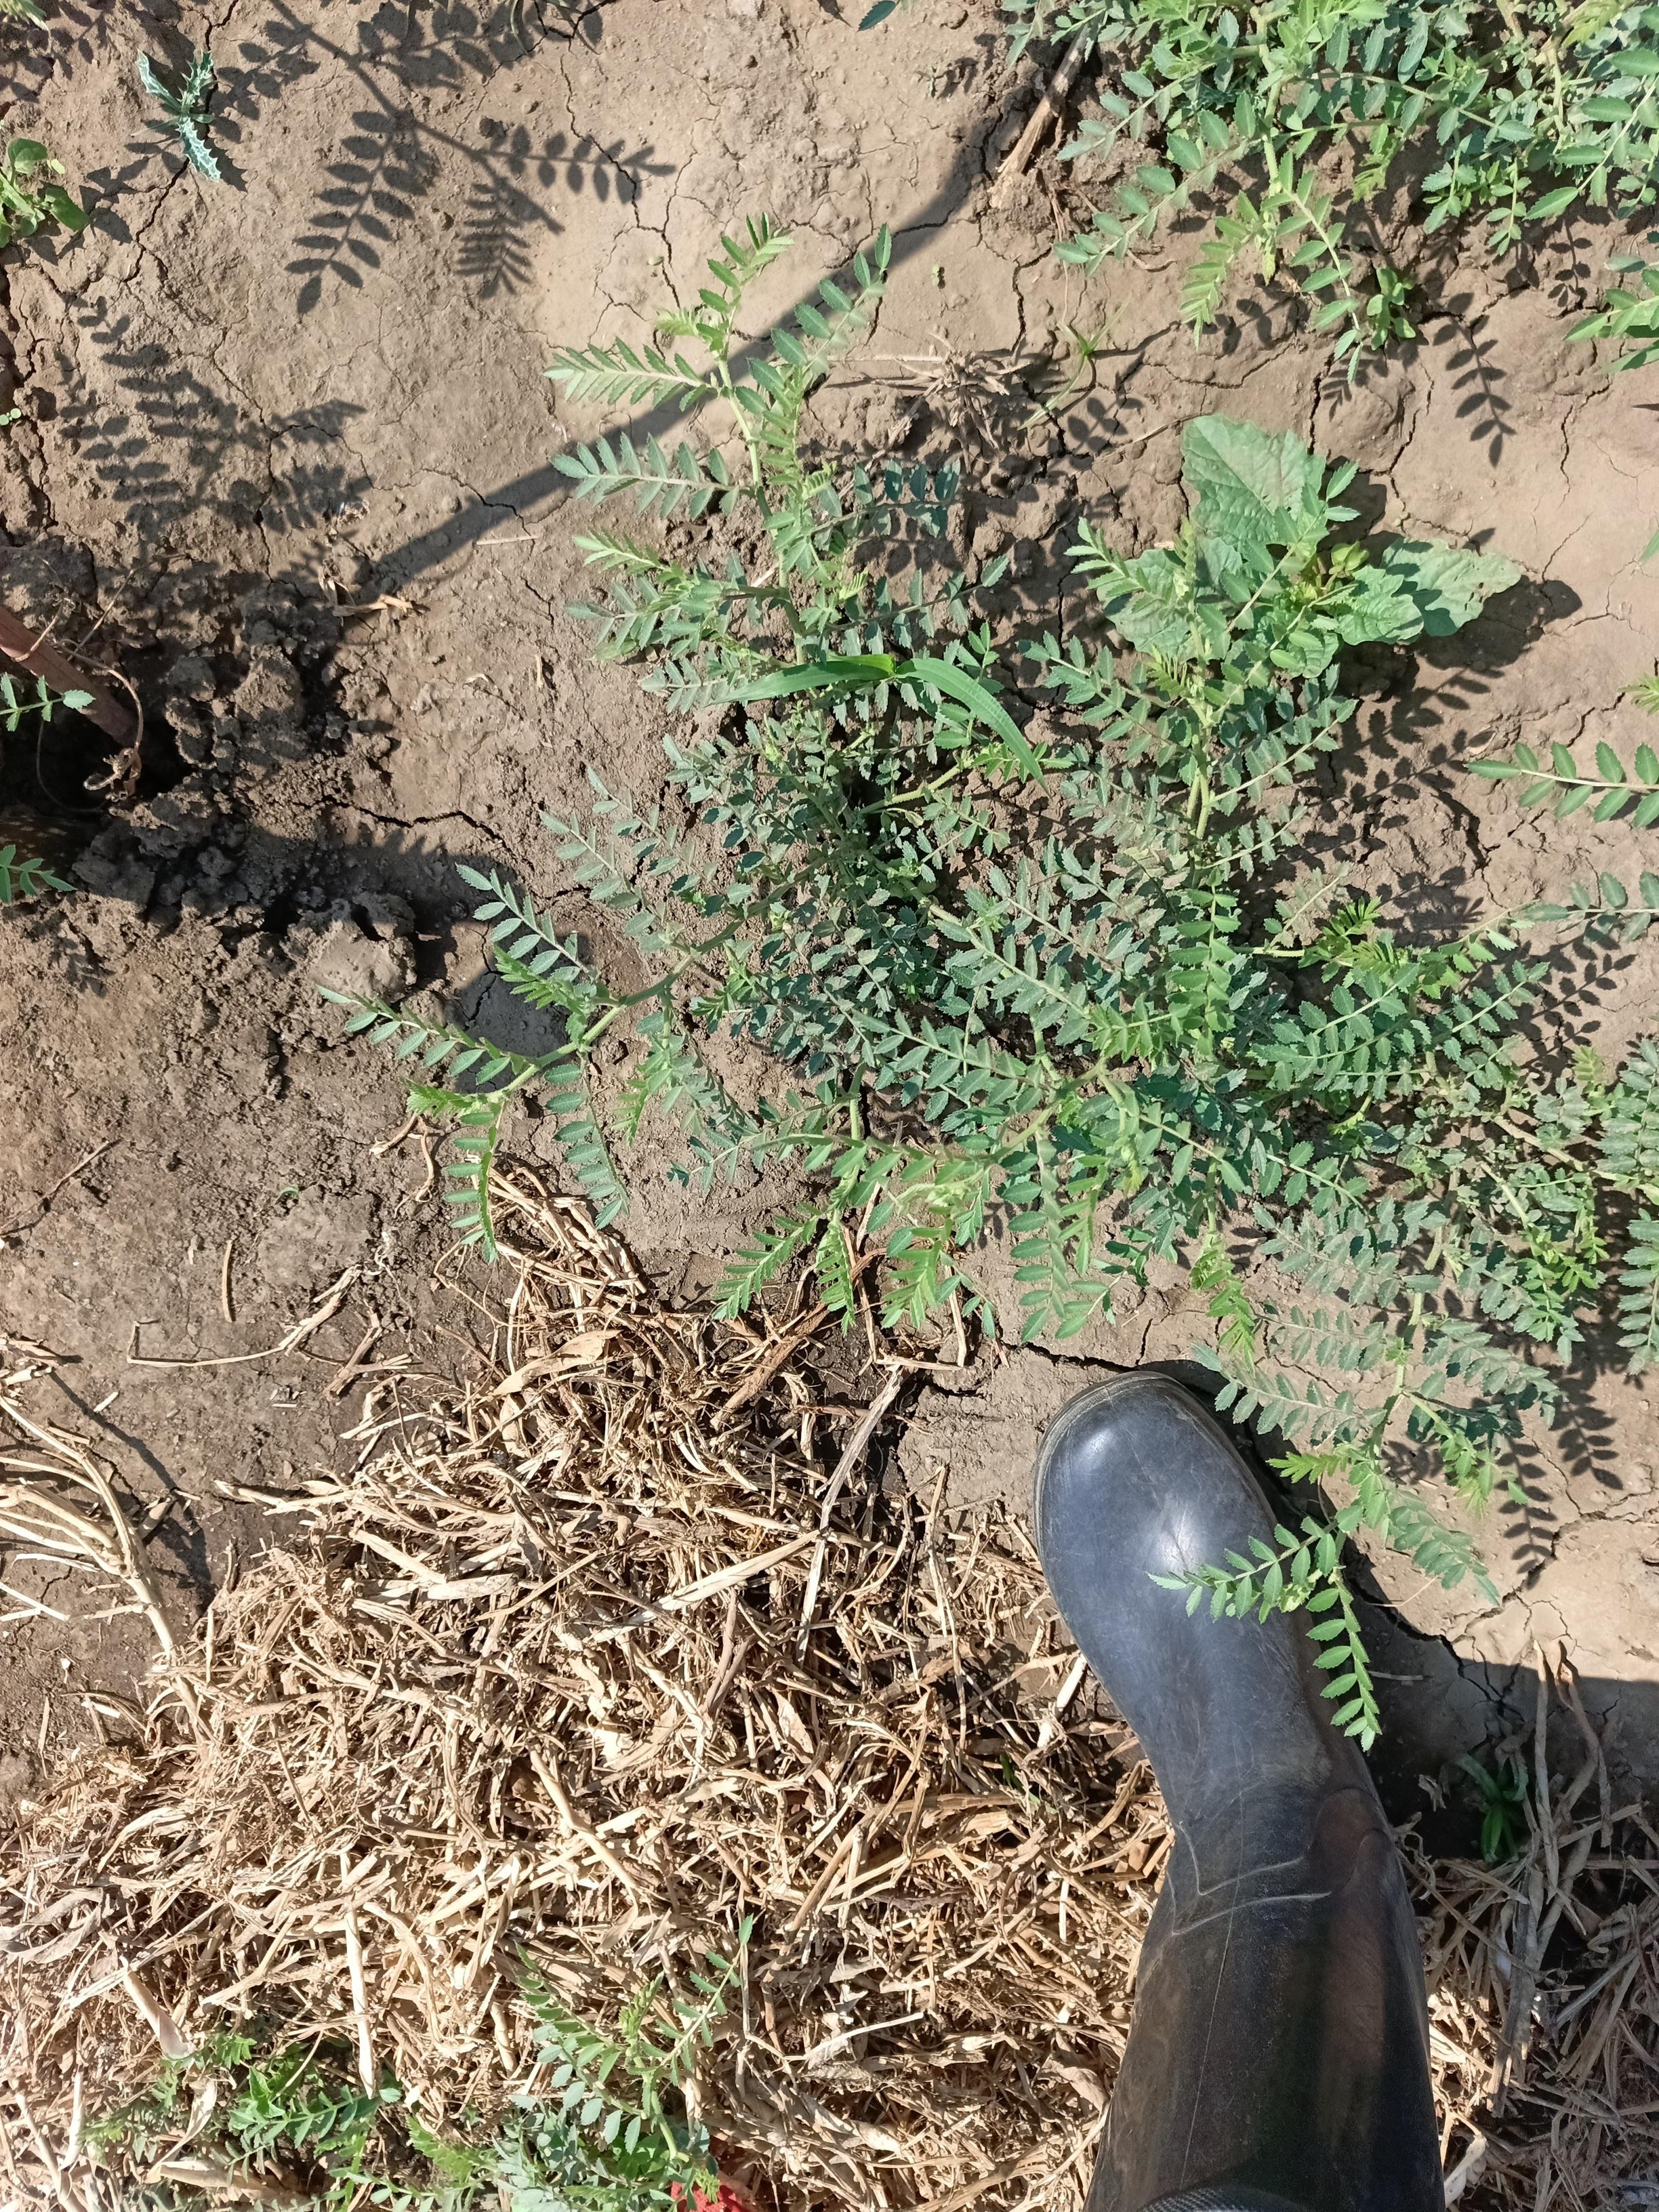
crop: chickpea
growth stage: vegetative
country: Tanzania
